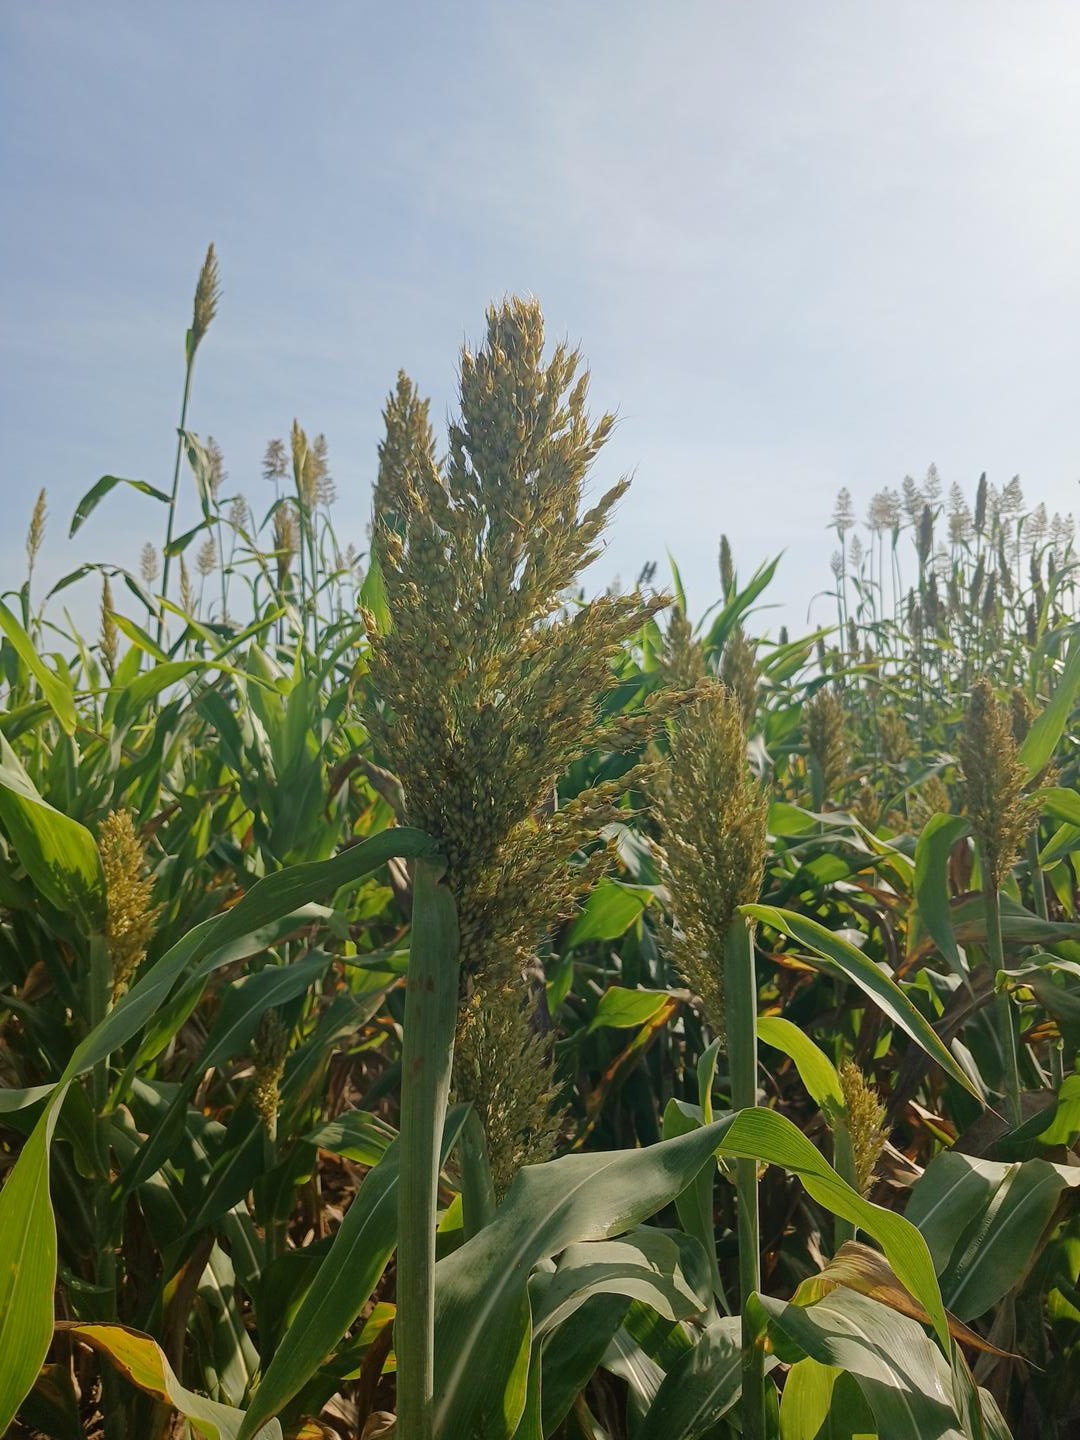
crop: sorghum
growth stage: filling grain
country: Senegal
